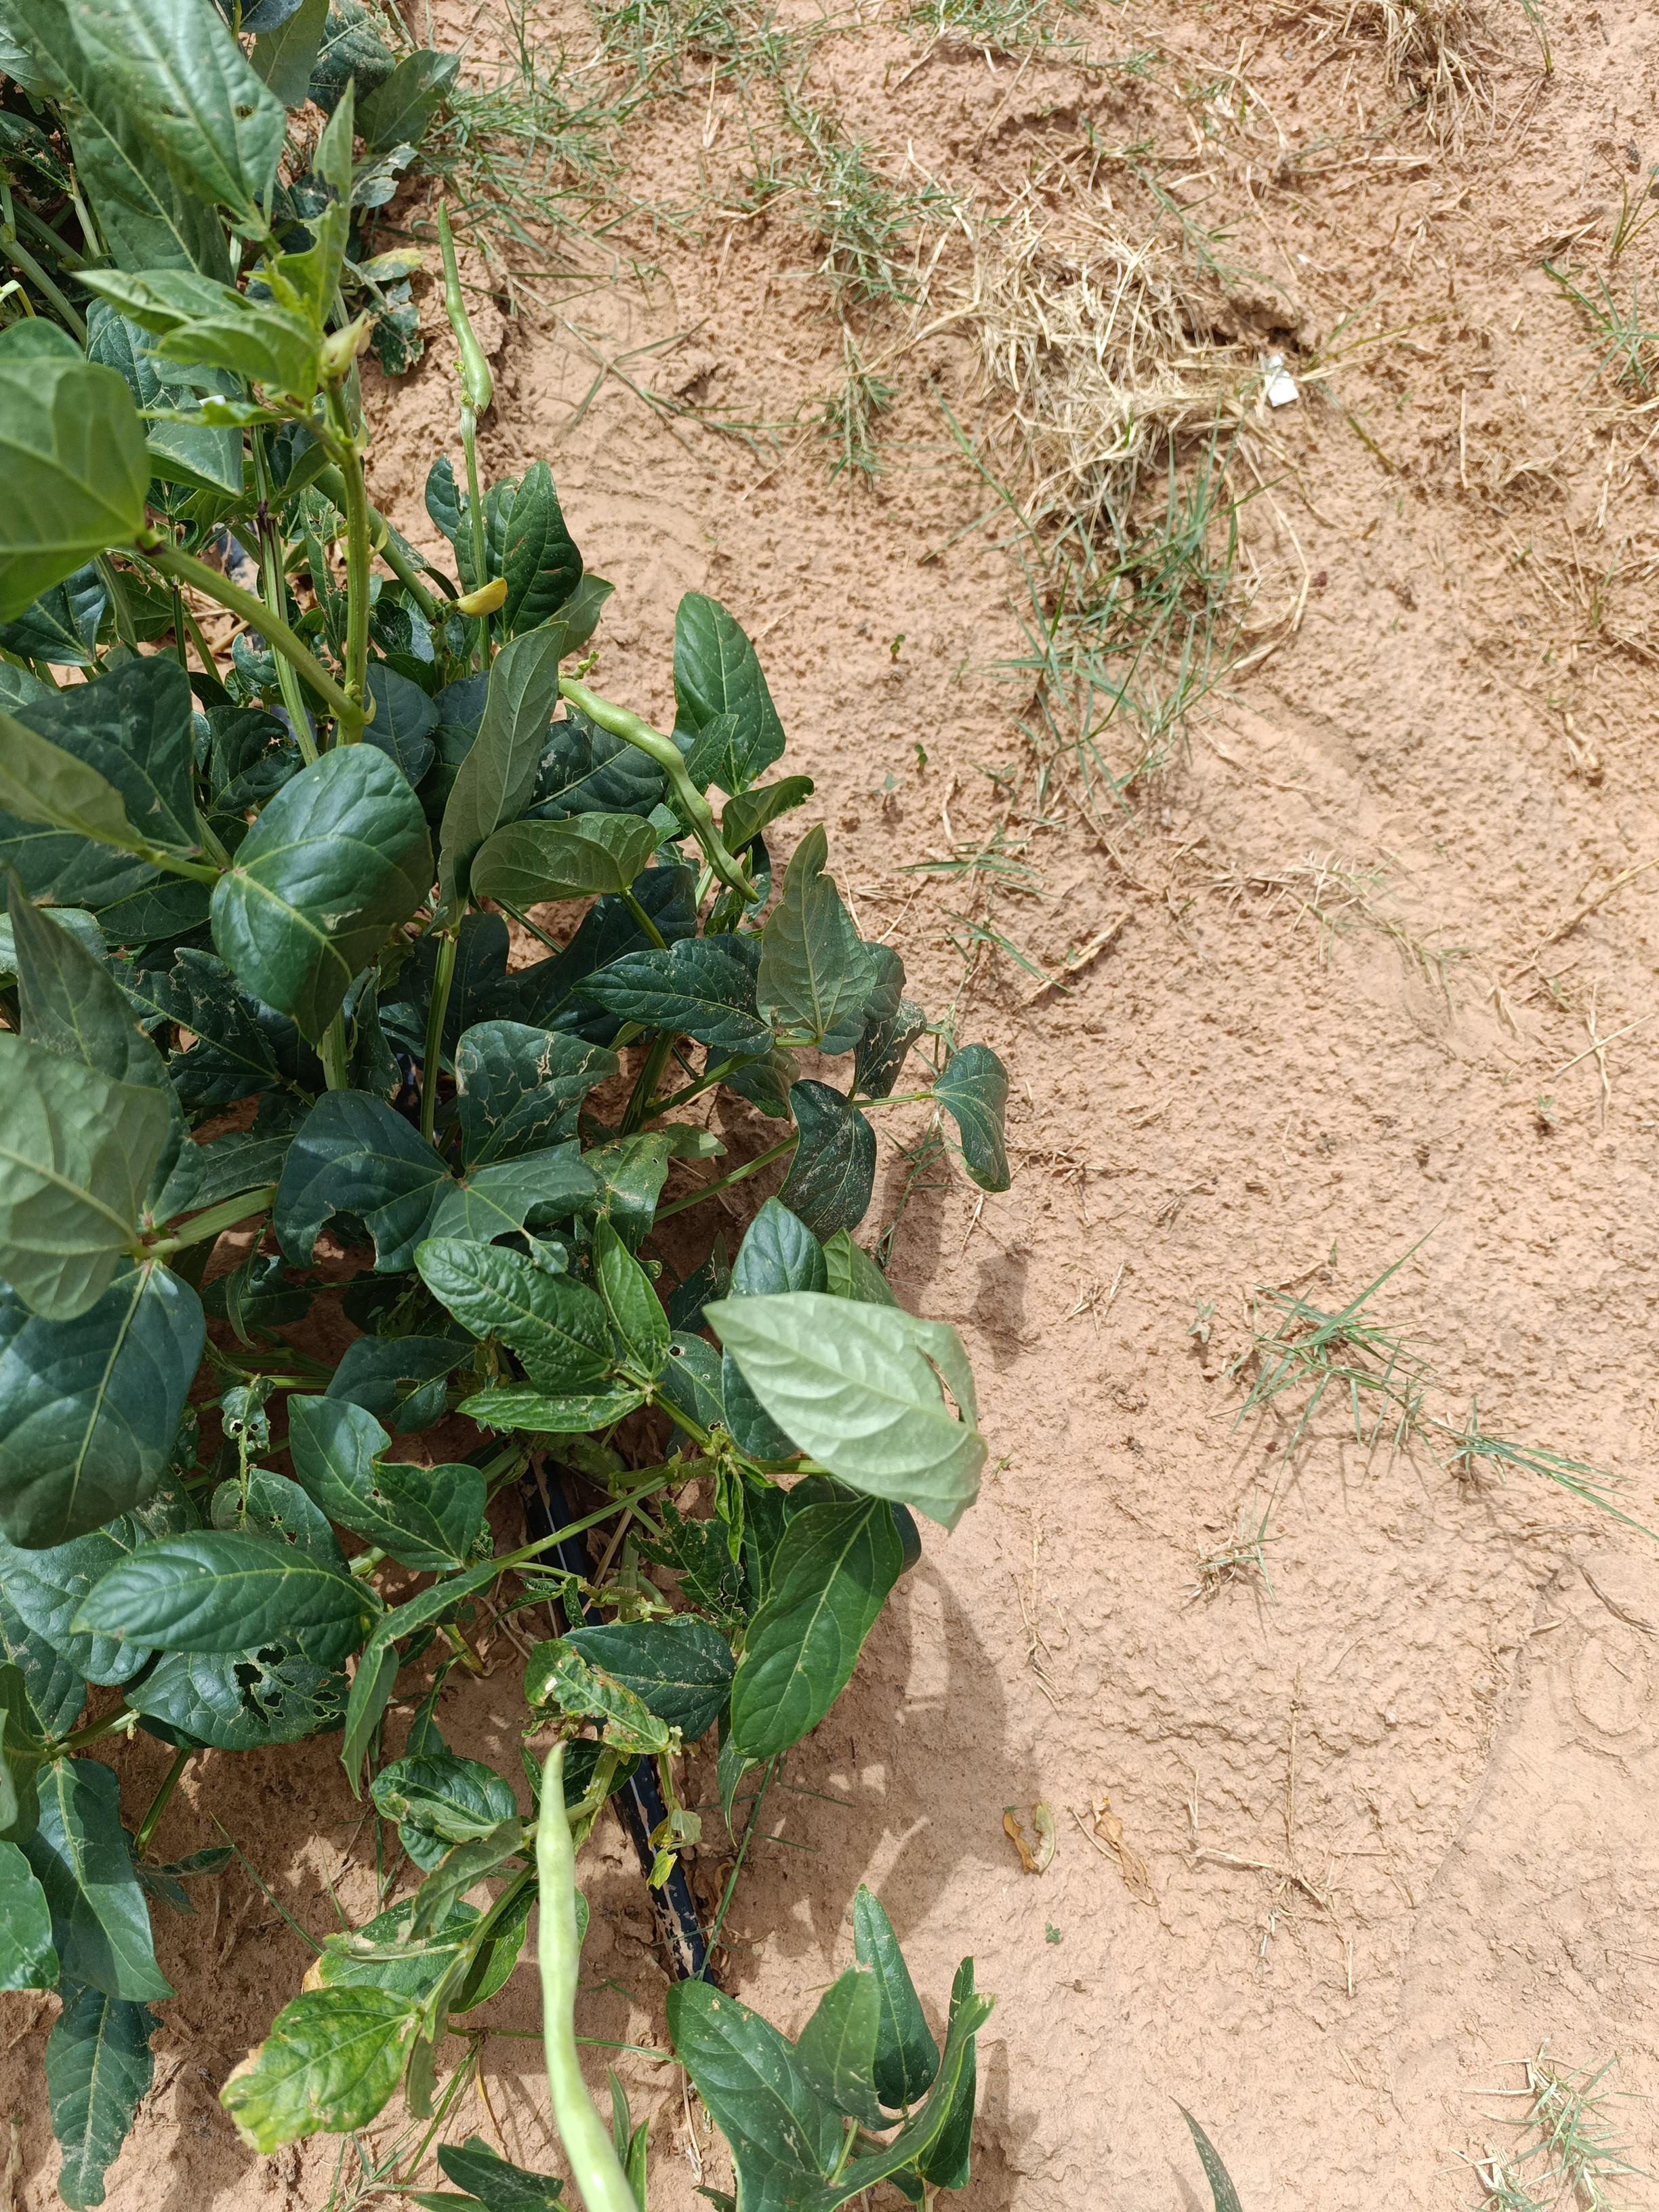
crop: cowpea
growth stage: vegetative
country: Nigeria
